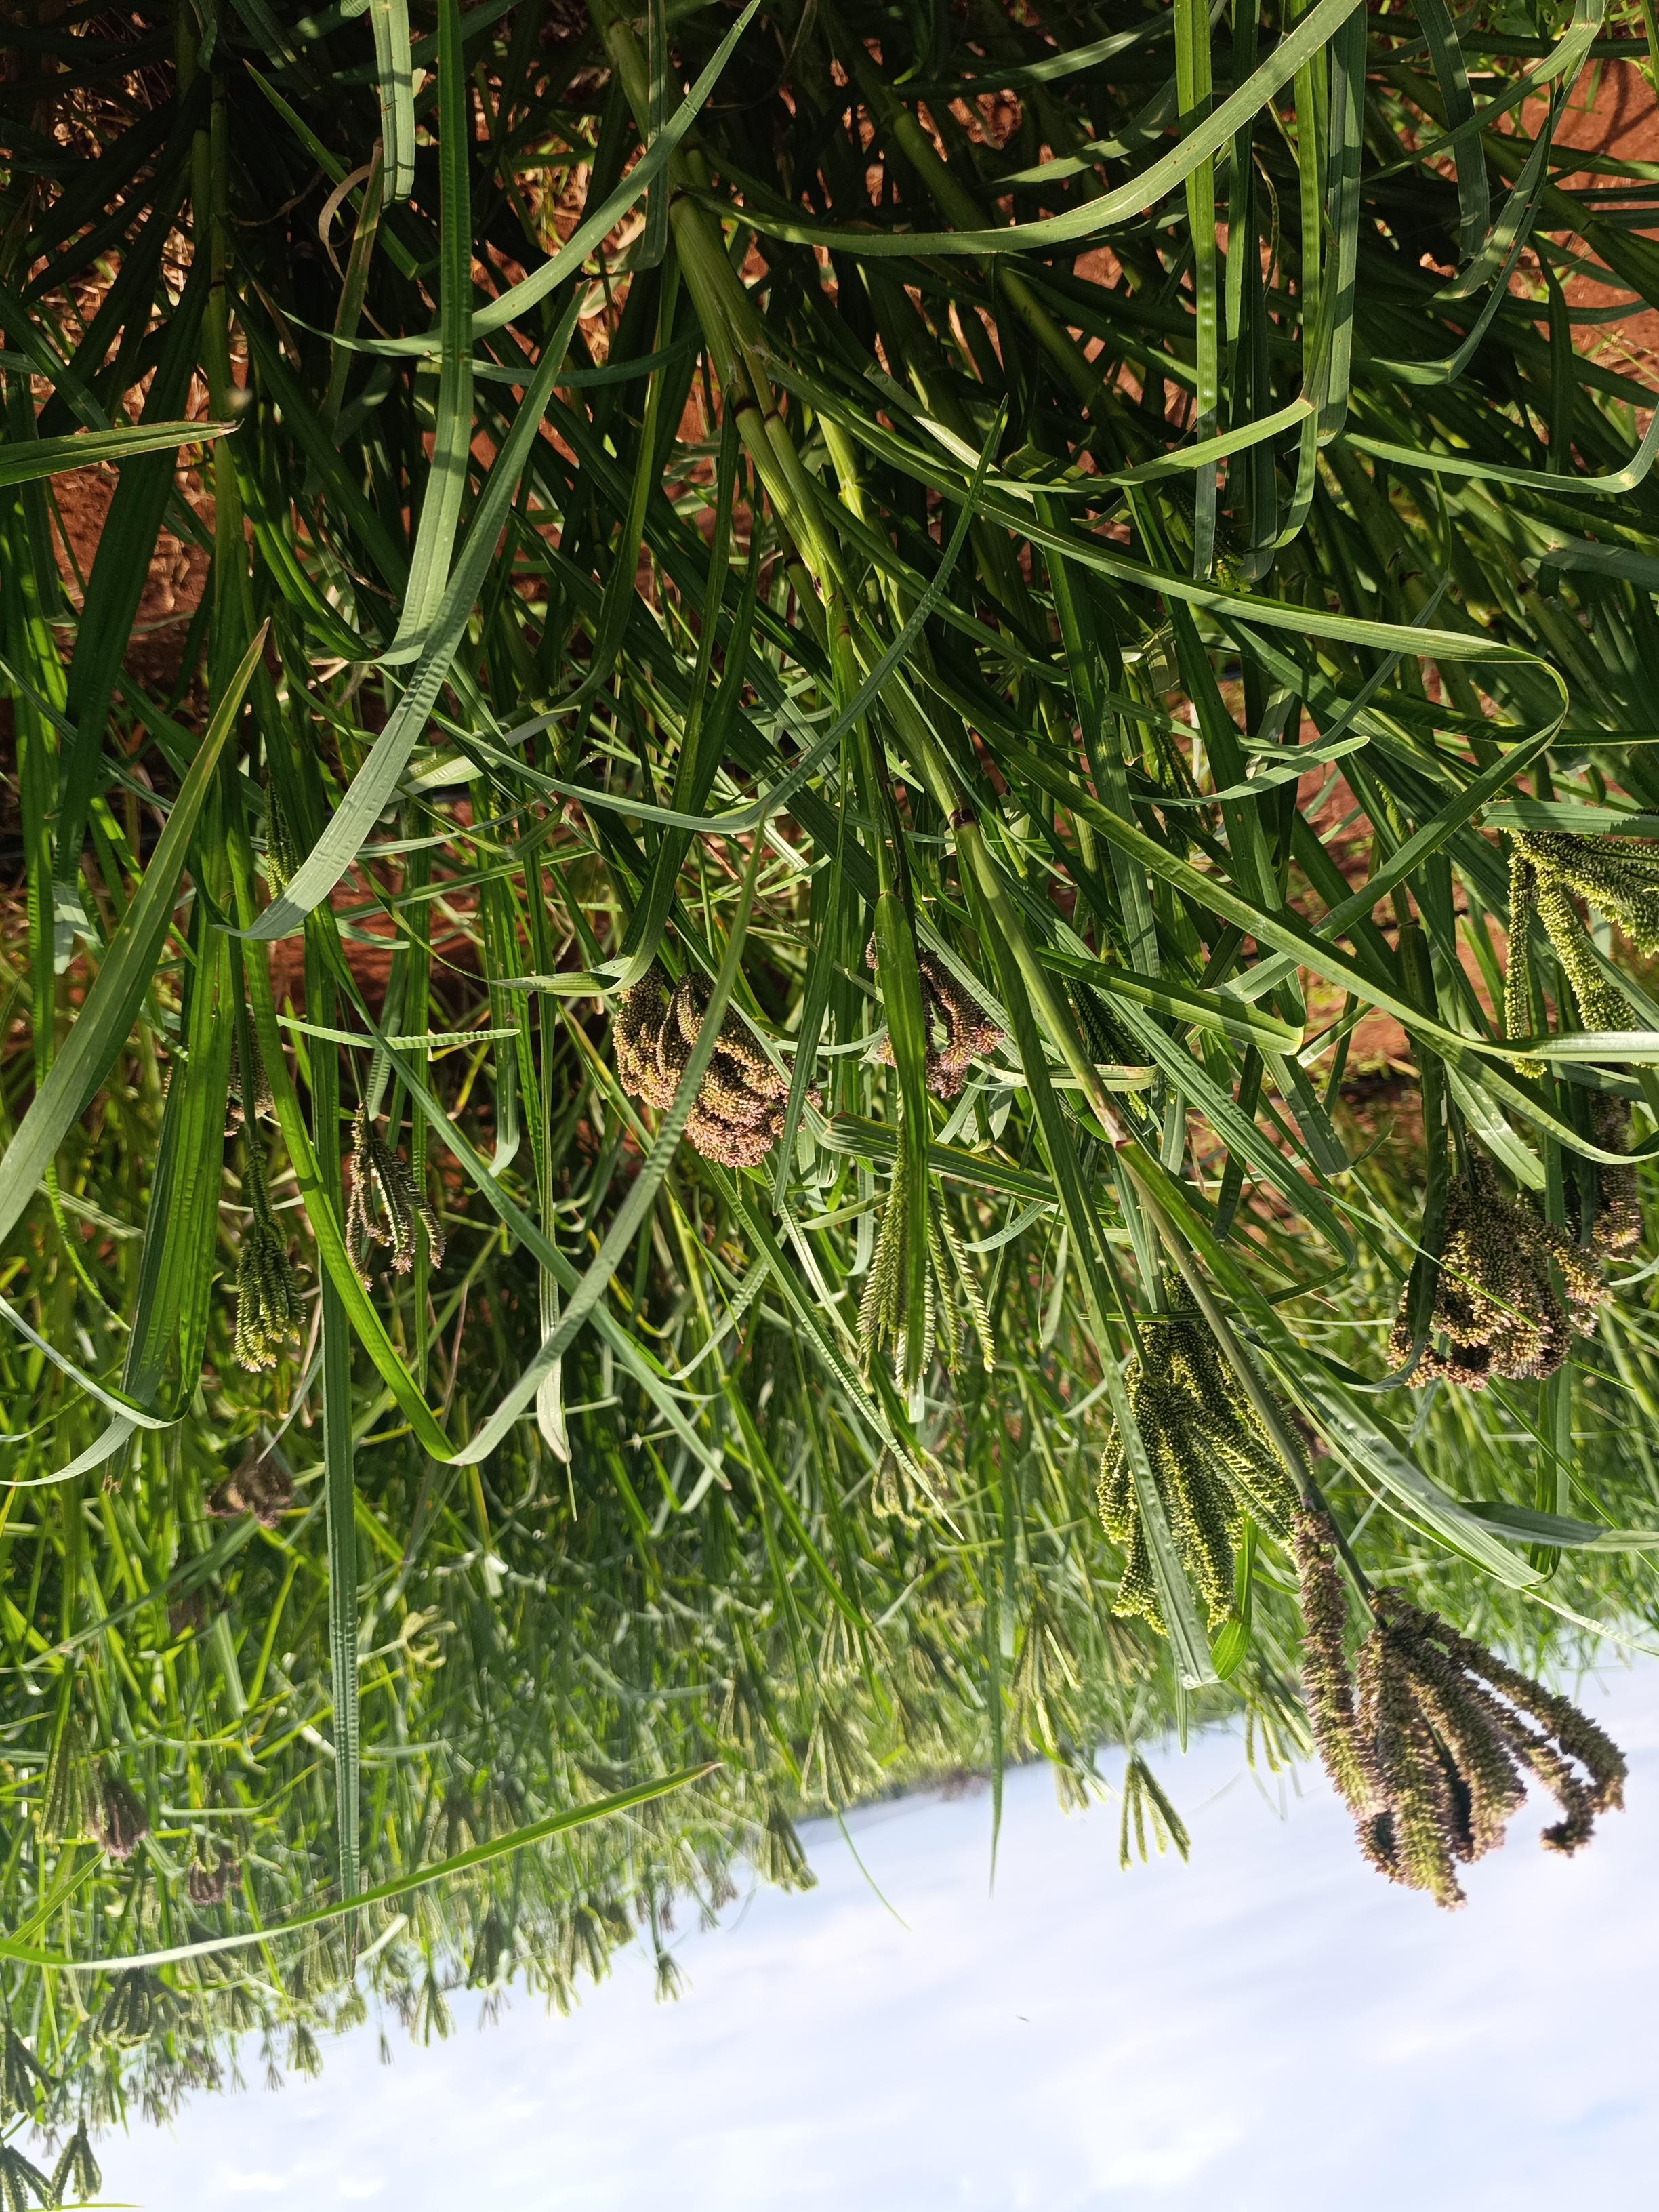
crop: finger millet
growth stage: filling grain
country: Kenya
